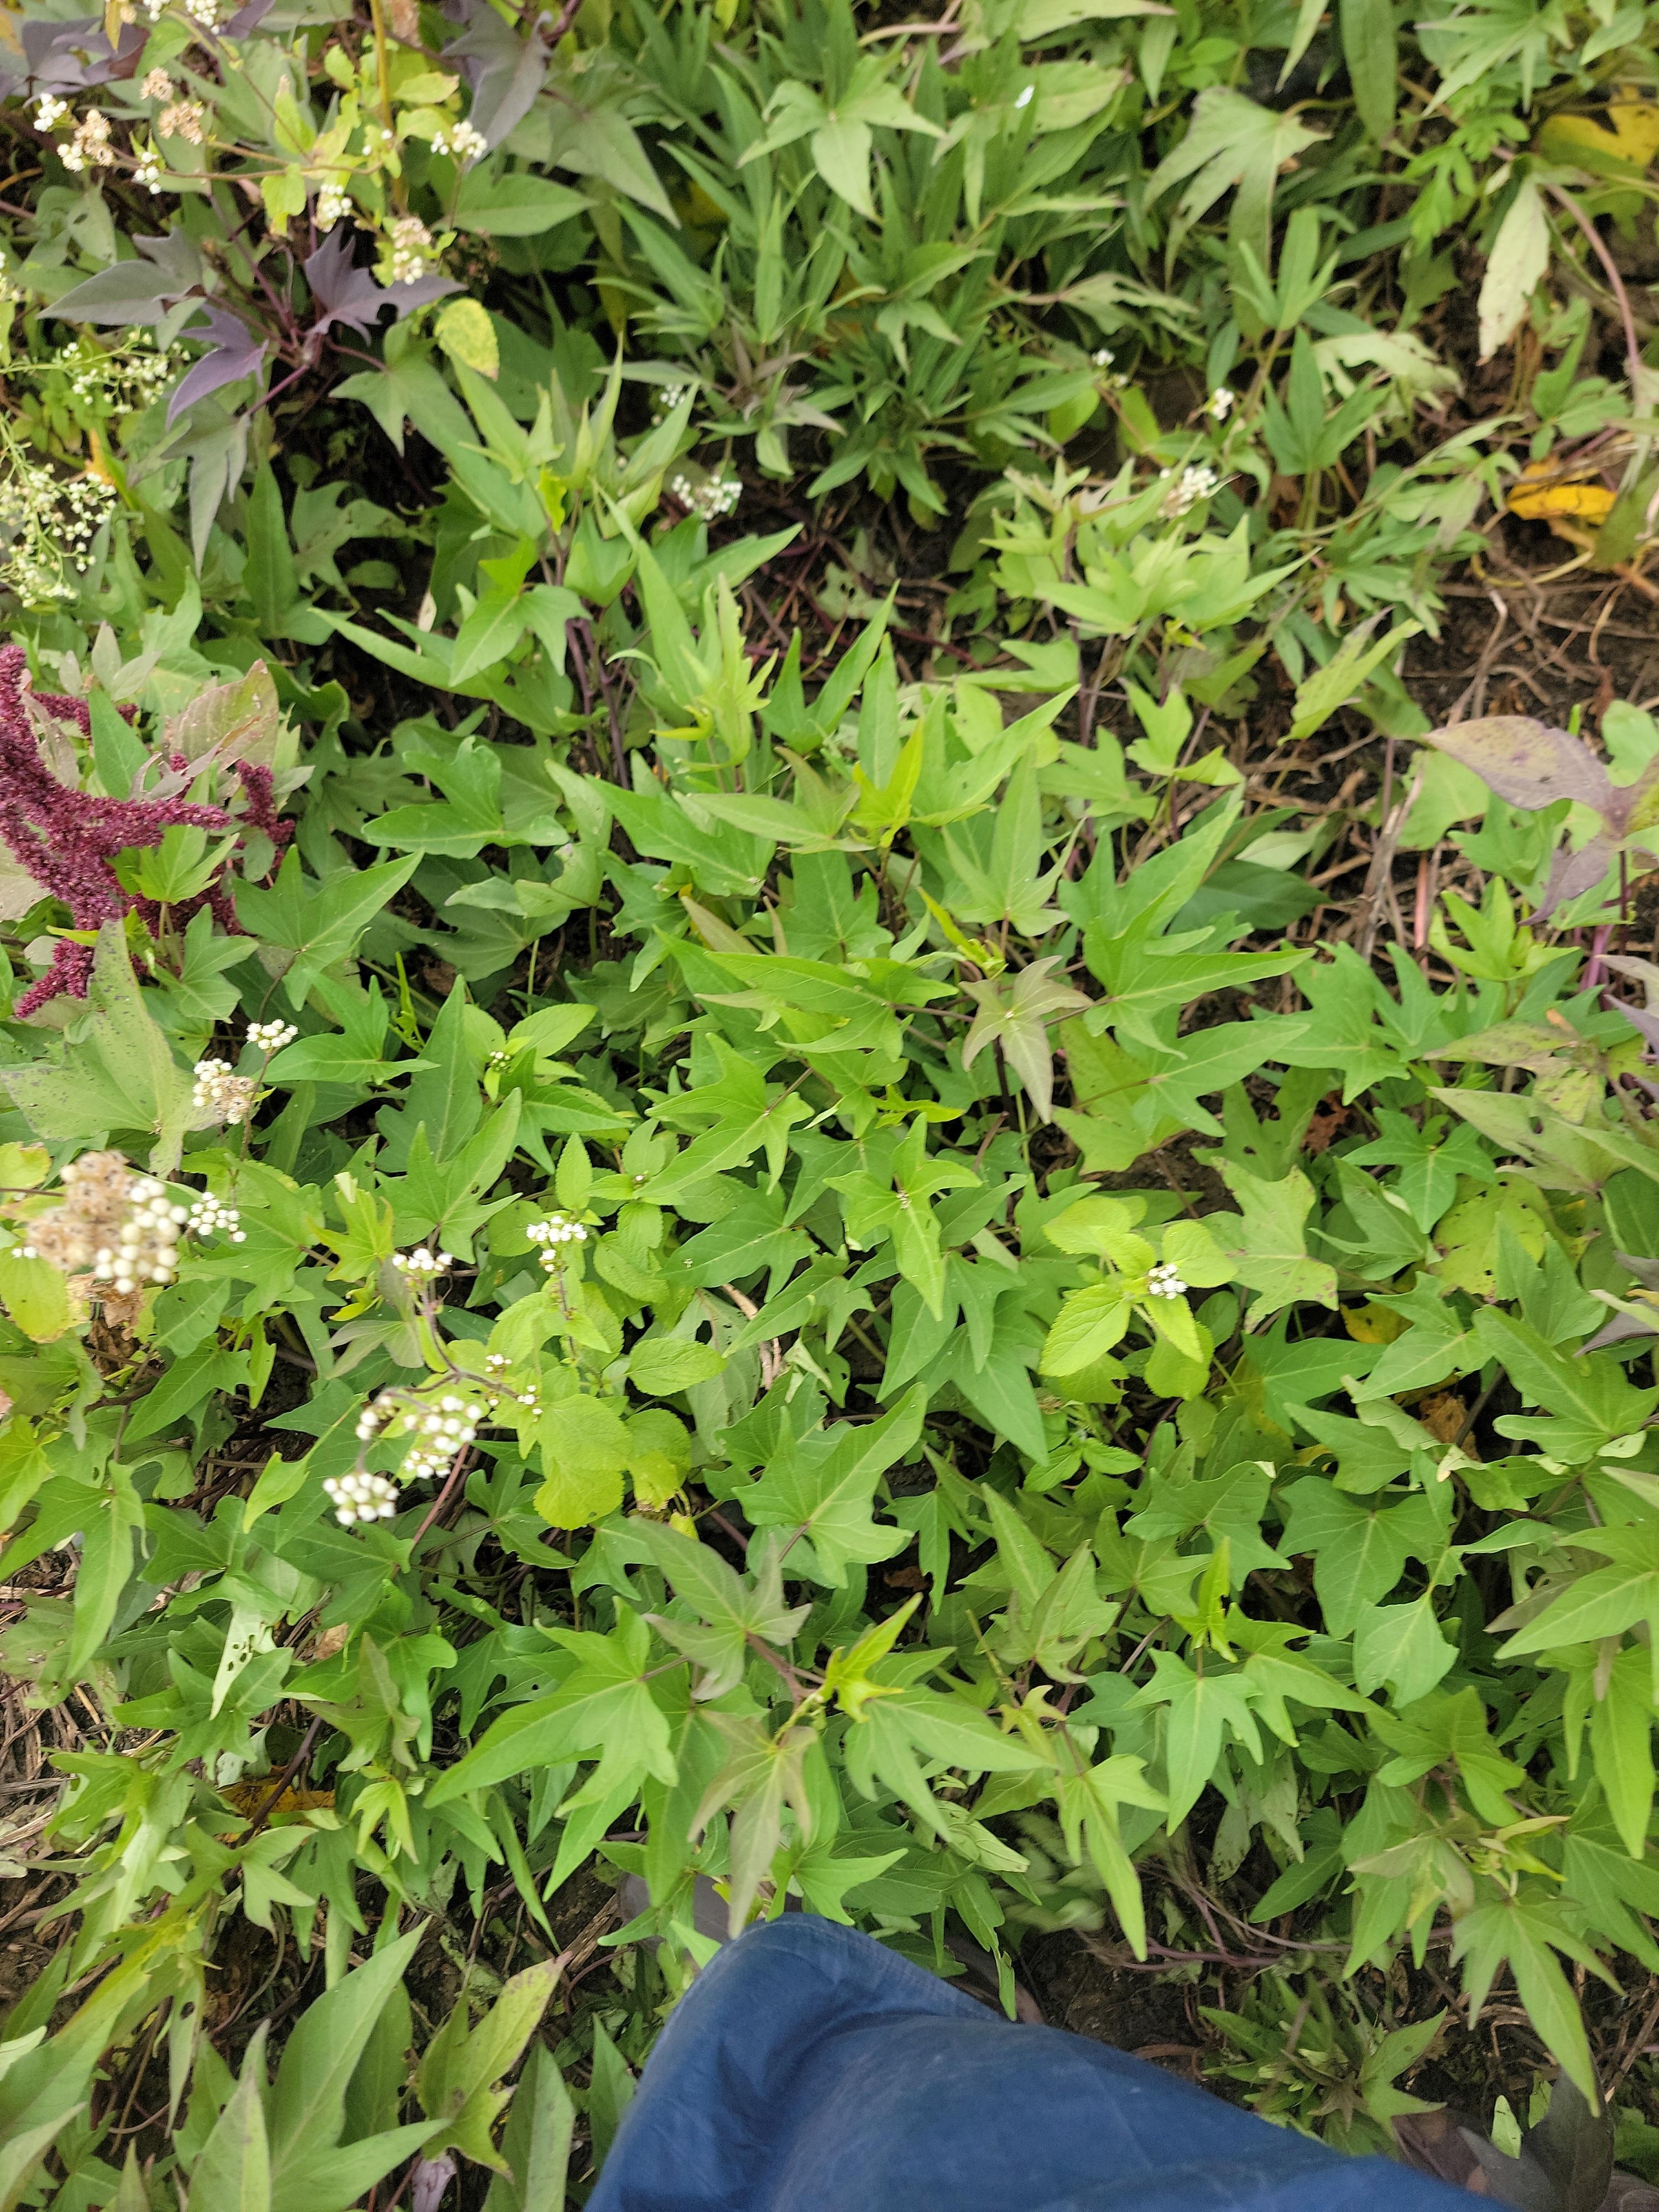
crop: sweet potato
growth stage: flowering
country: Tanzania
